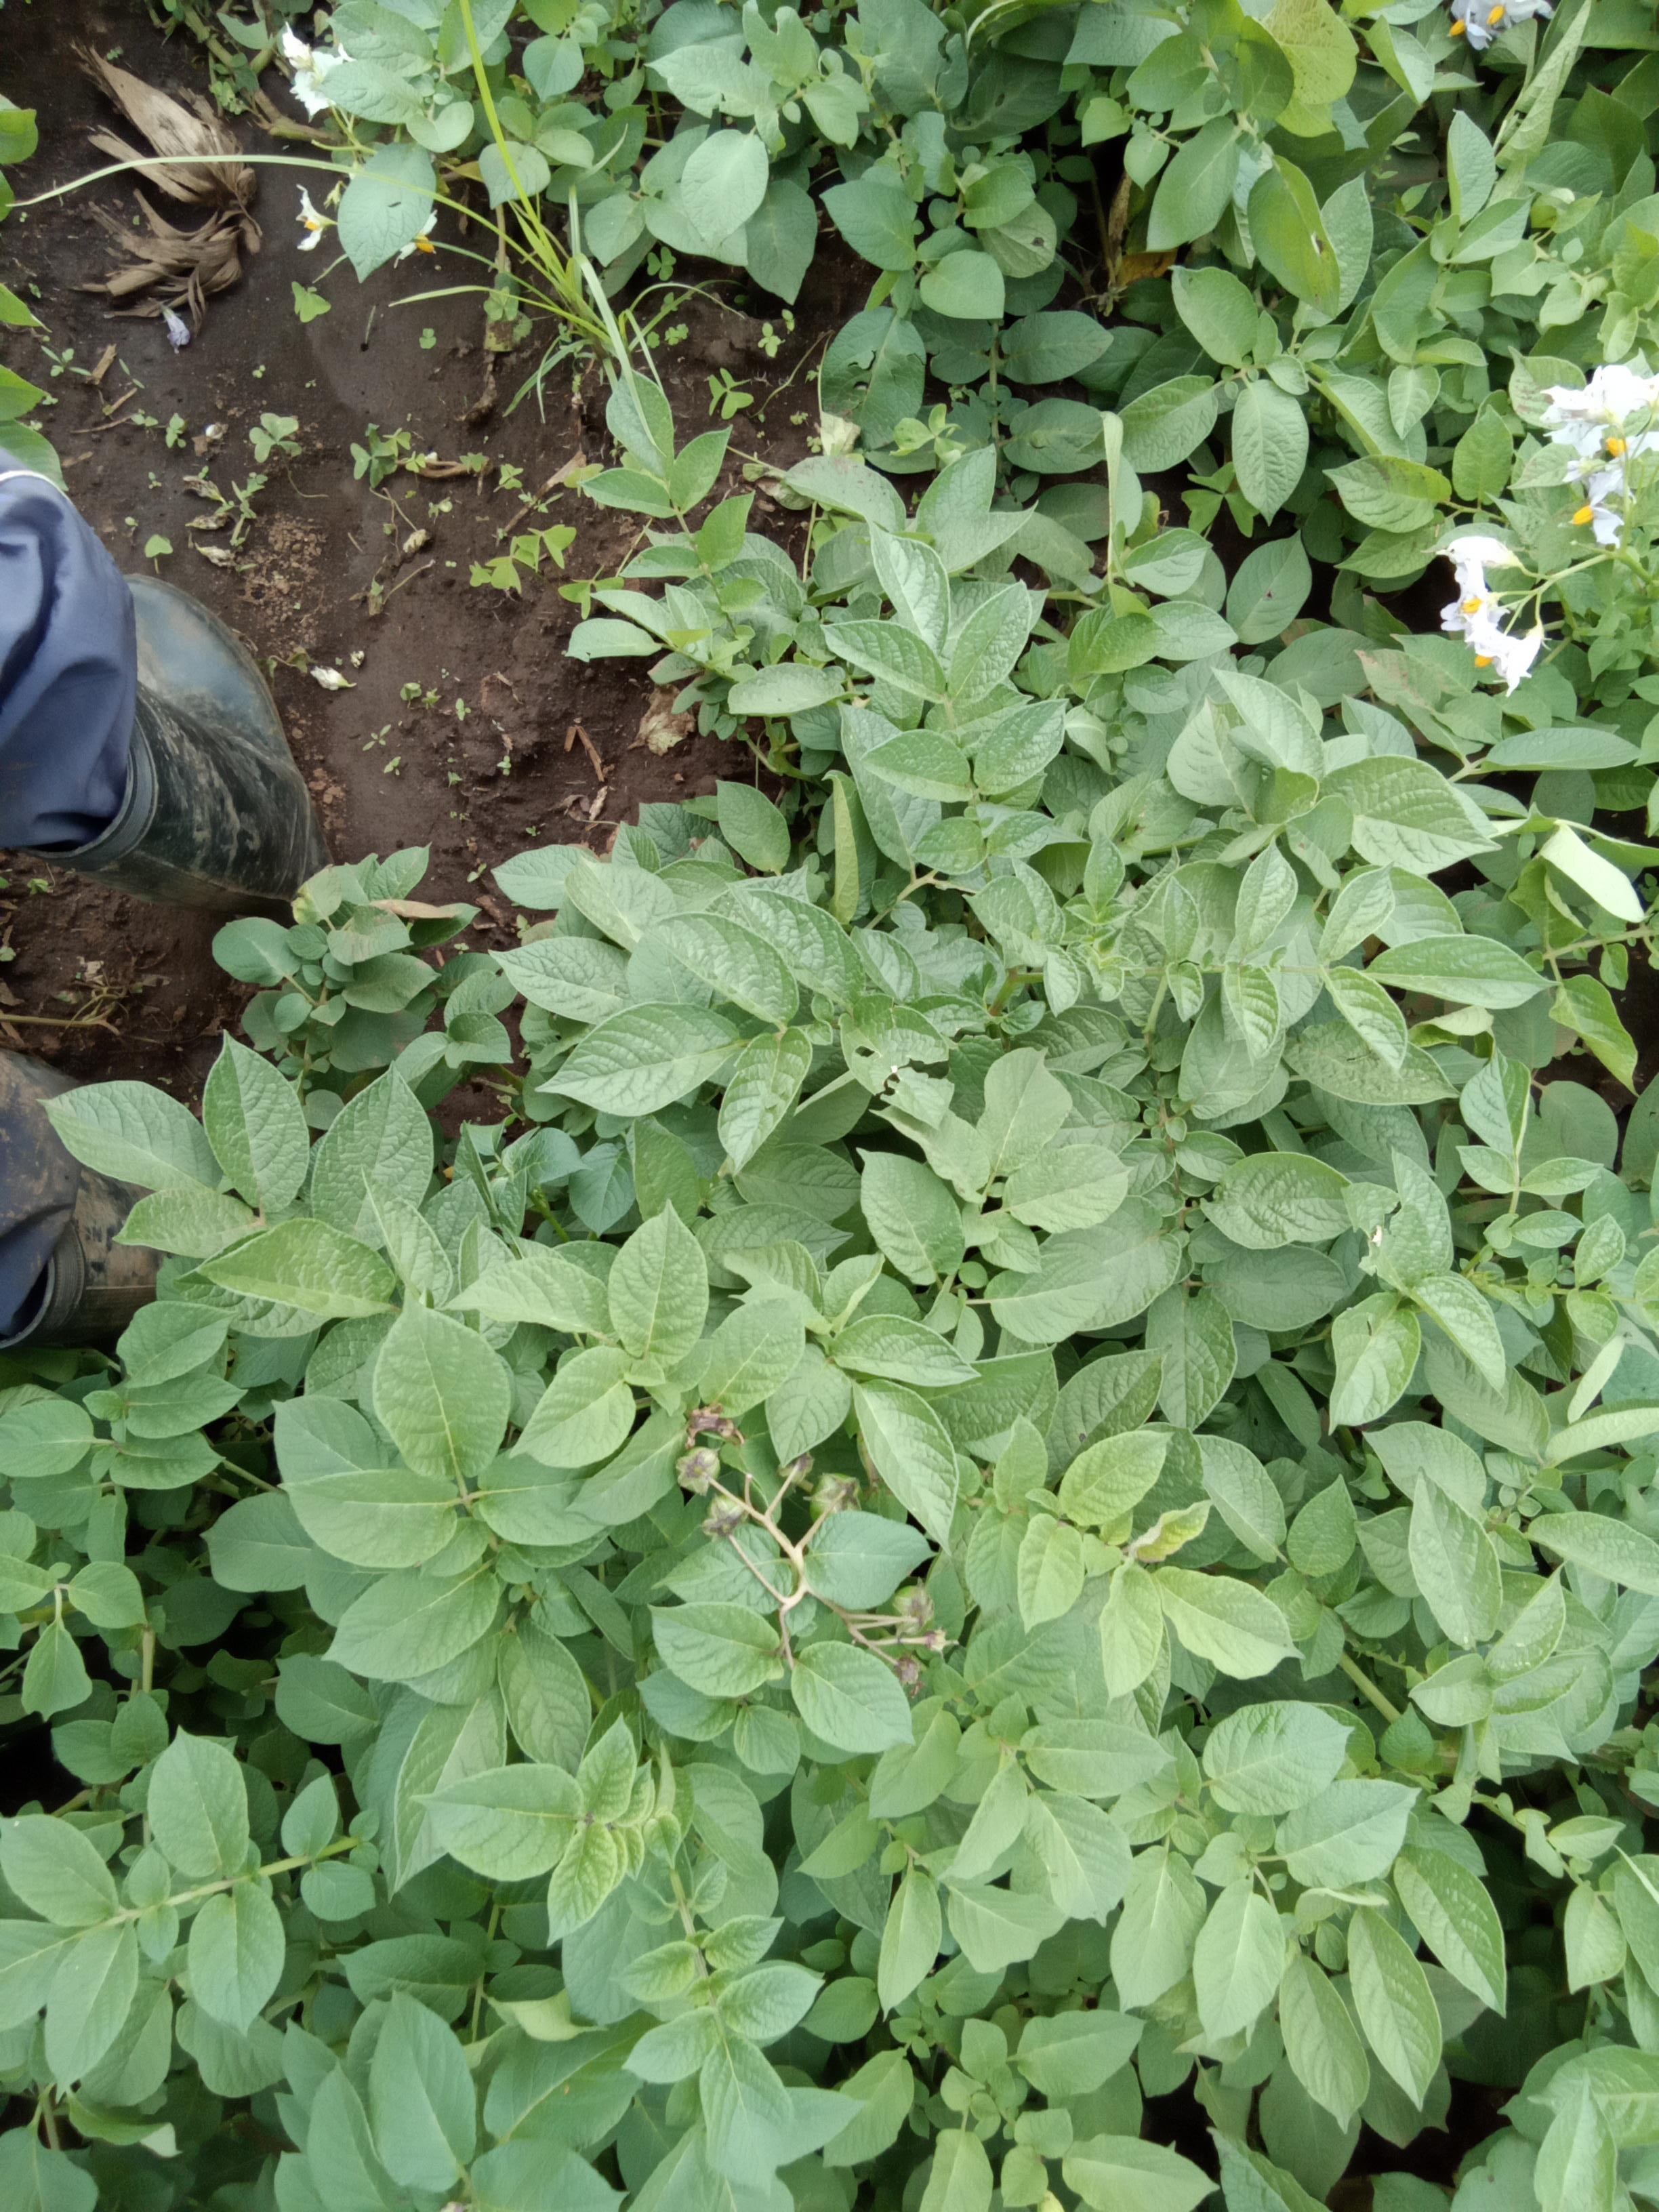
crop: potato
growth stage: vegetative
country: Kenya
